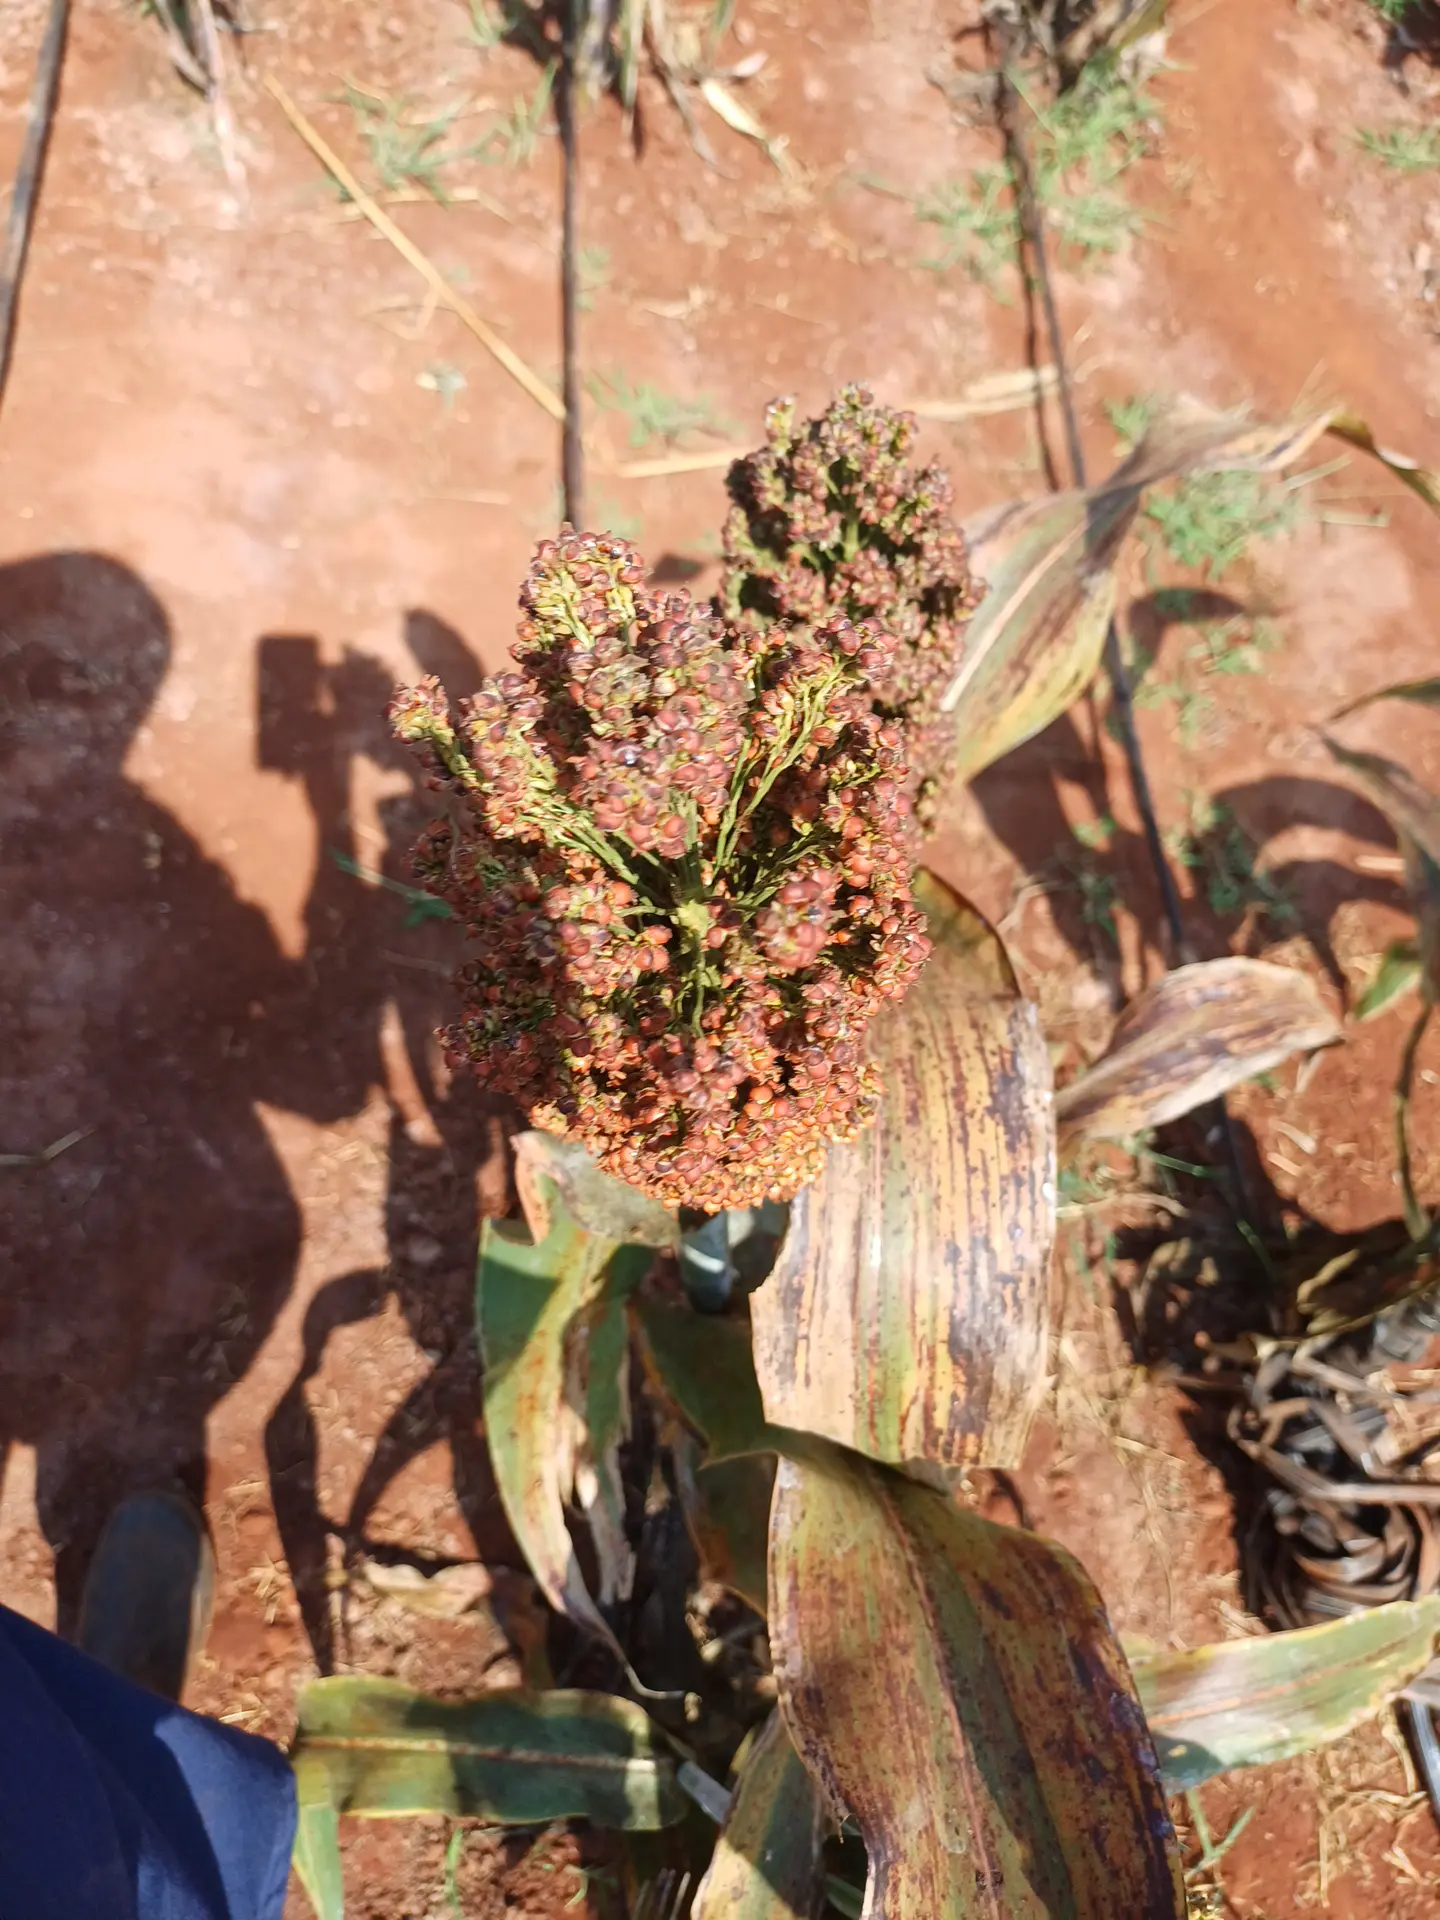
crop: sorghum
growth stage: maturity
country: Kenya
